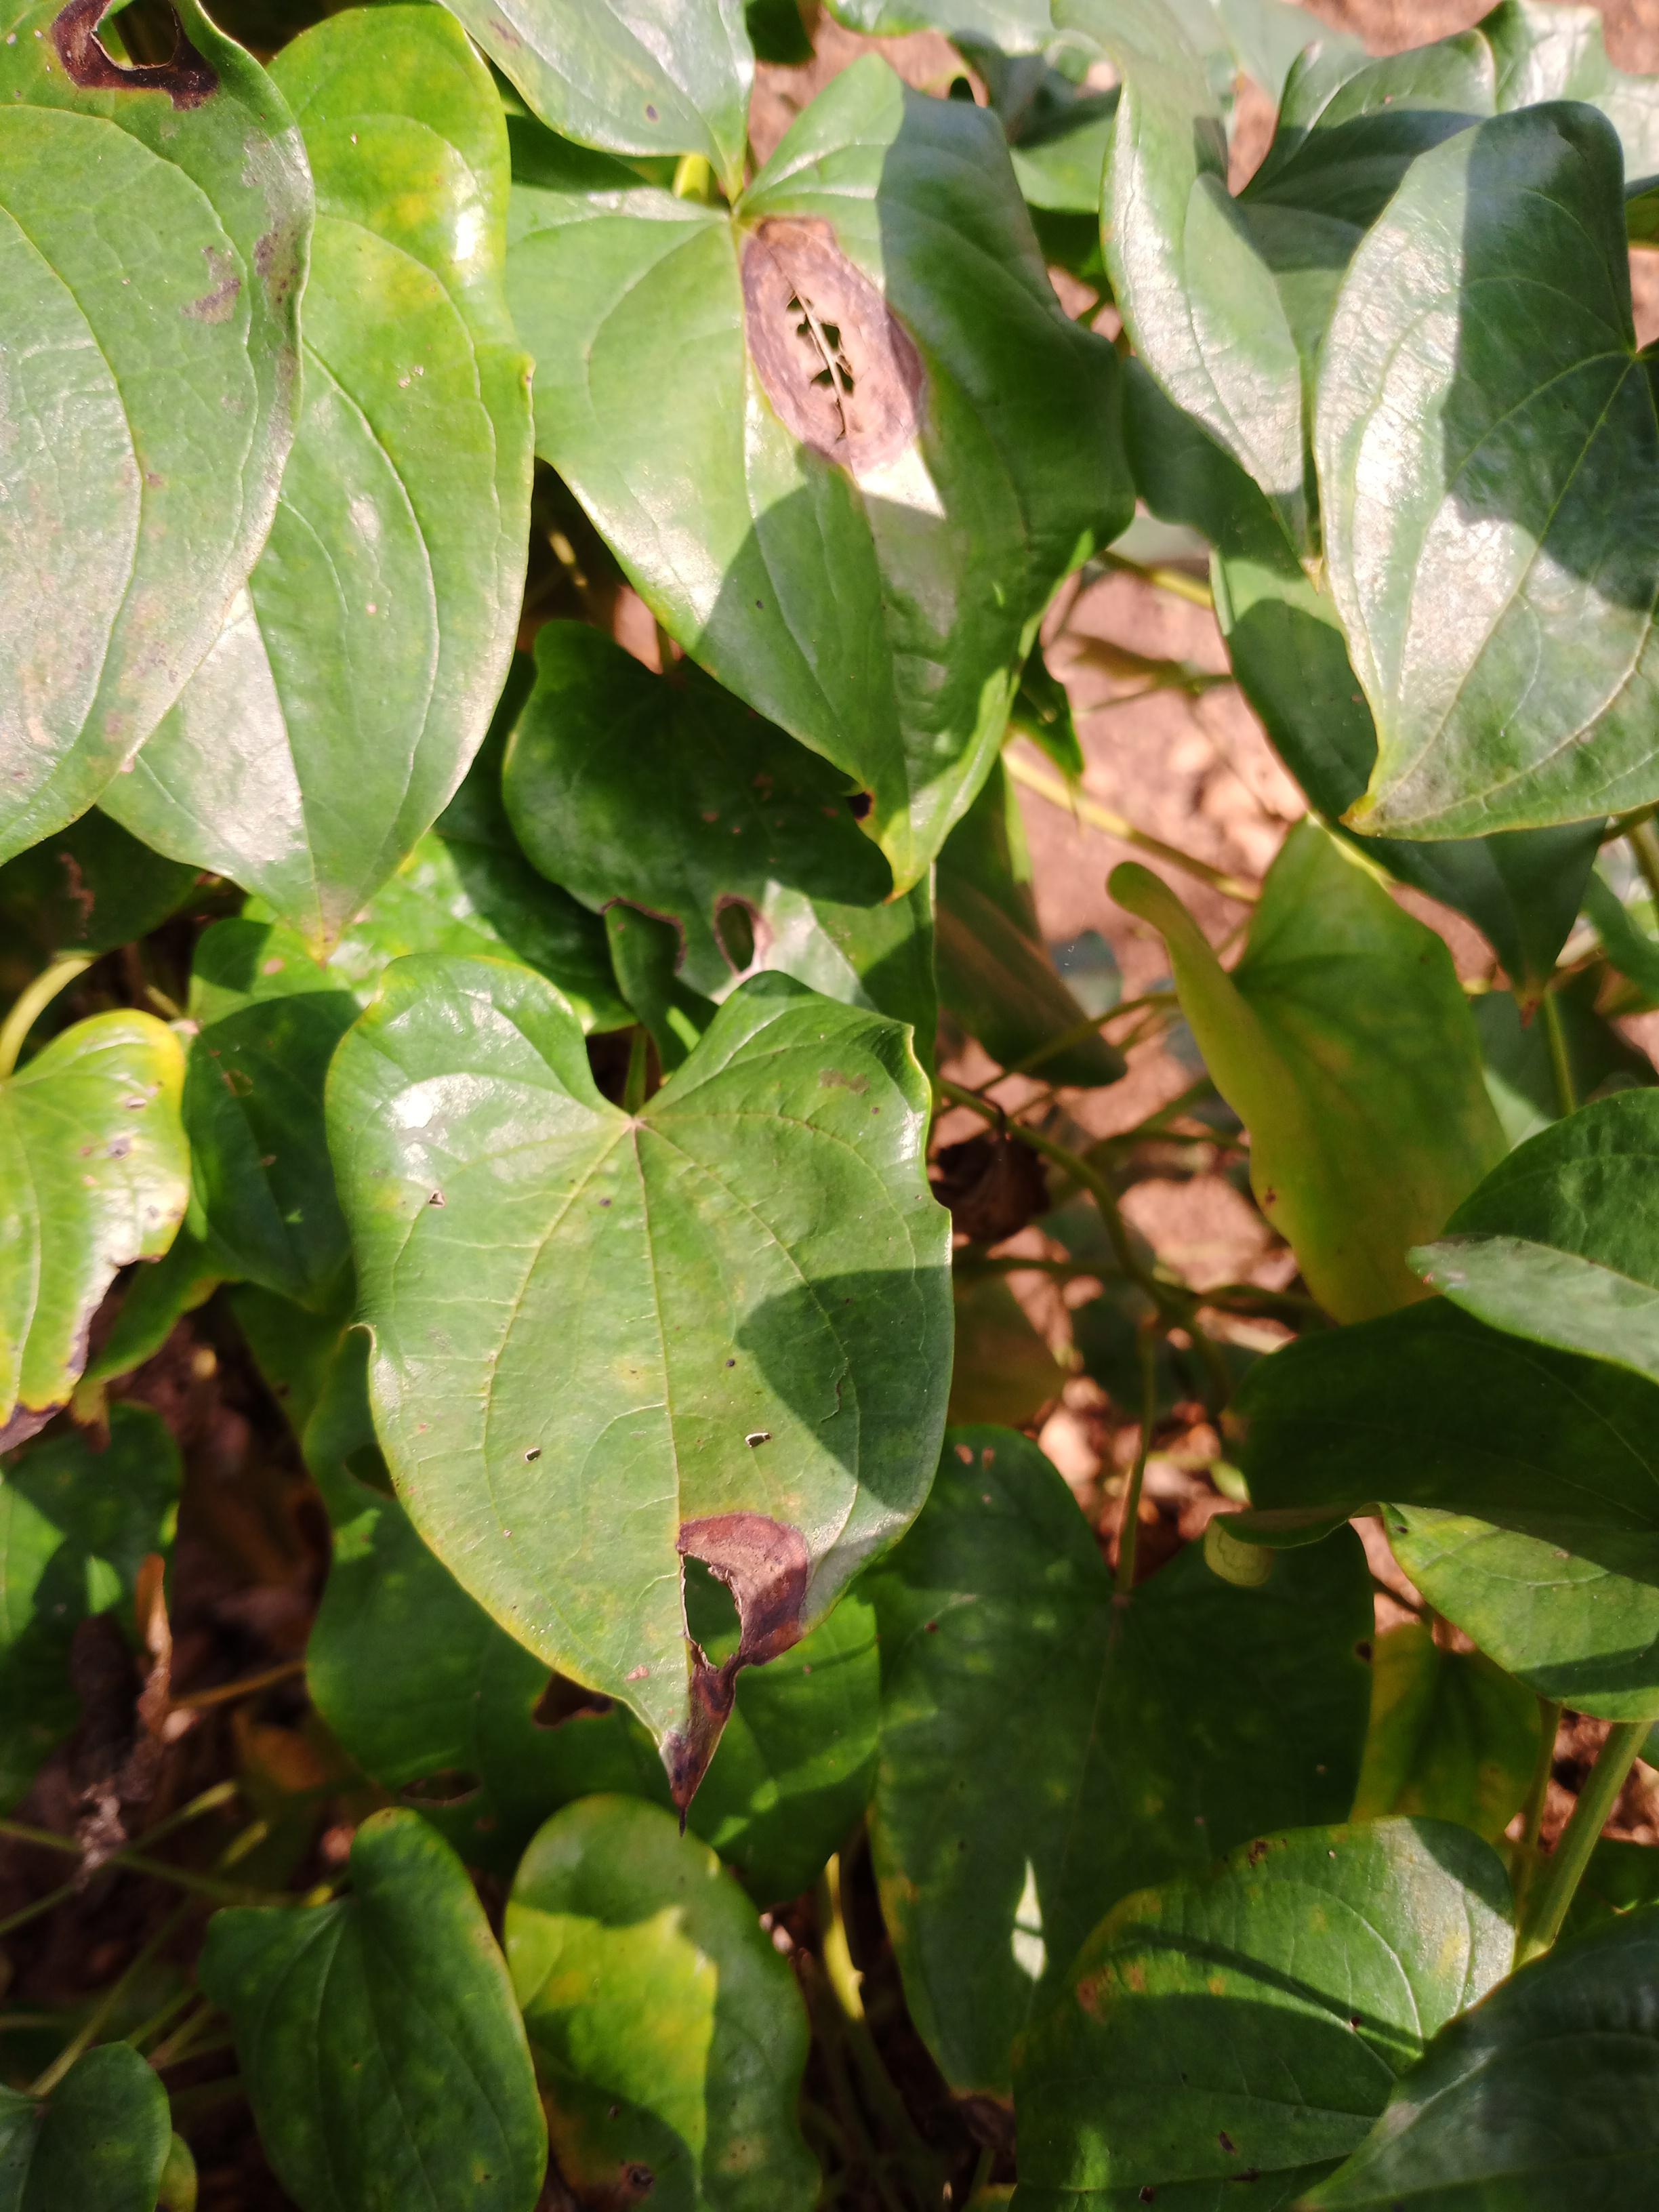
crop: yam
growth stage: vegetative
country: Nigeria
